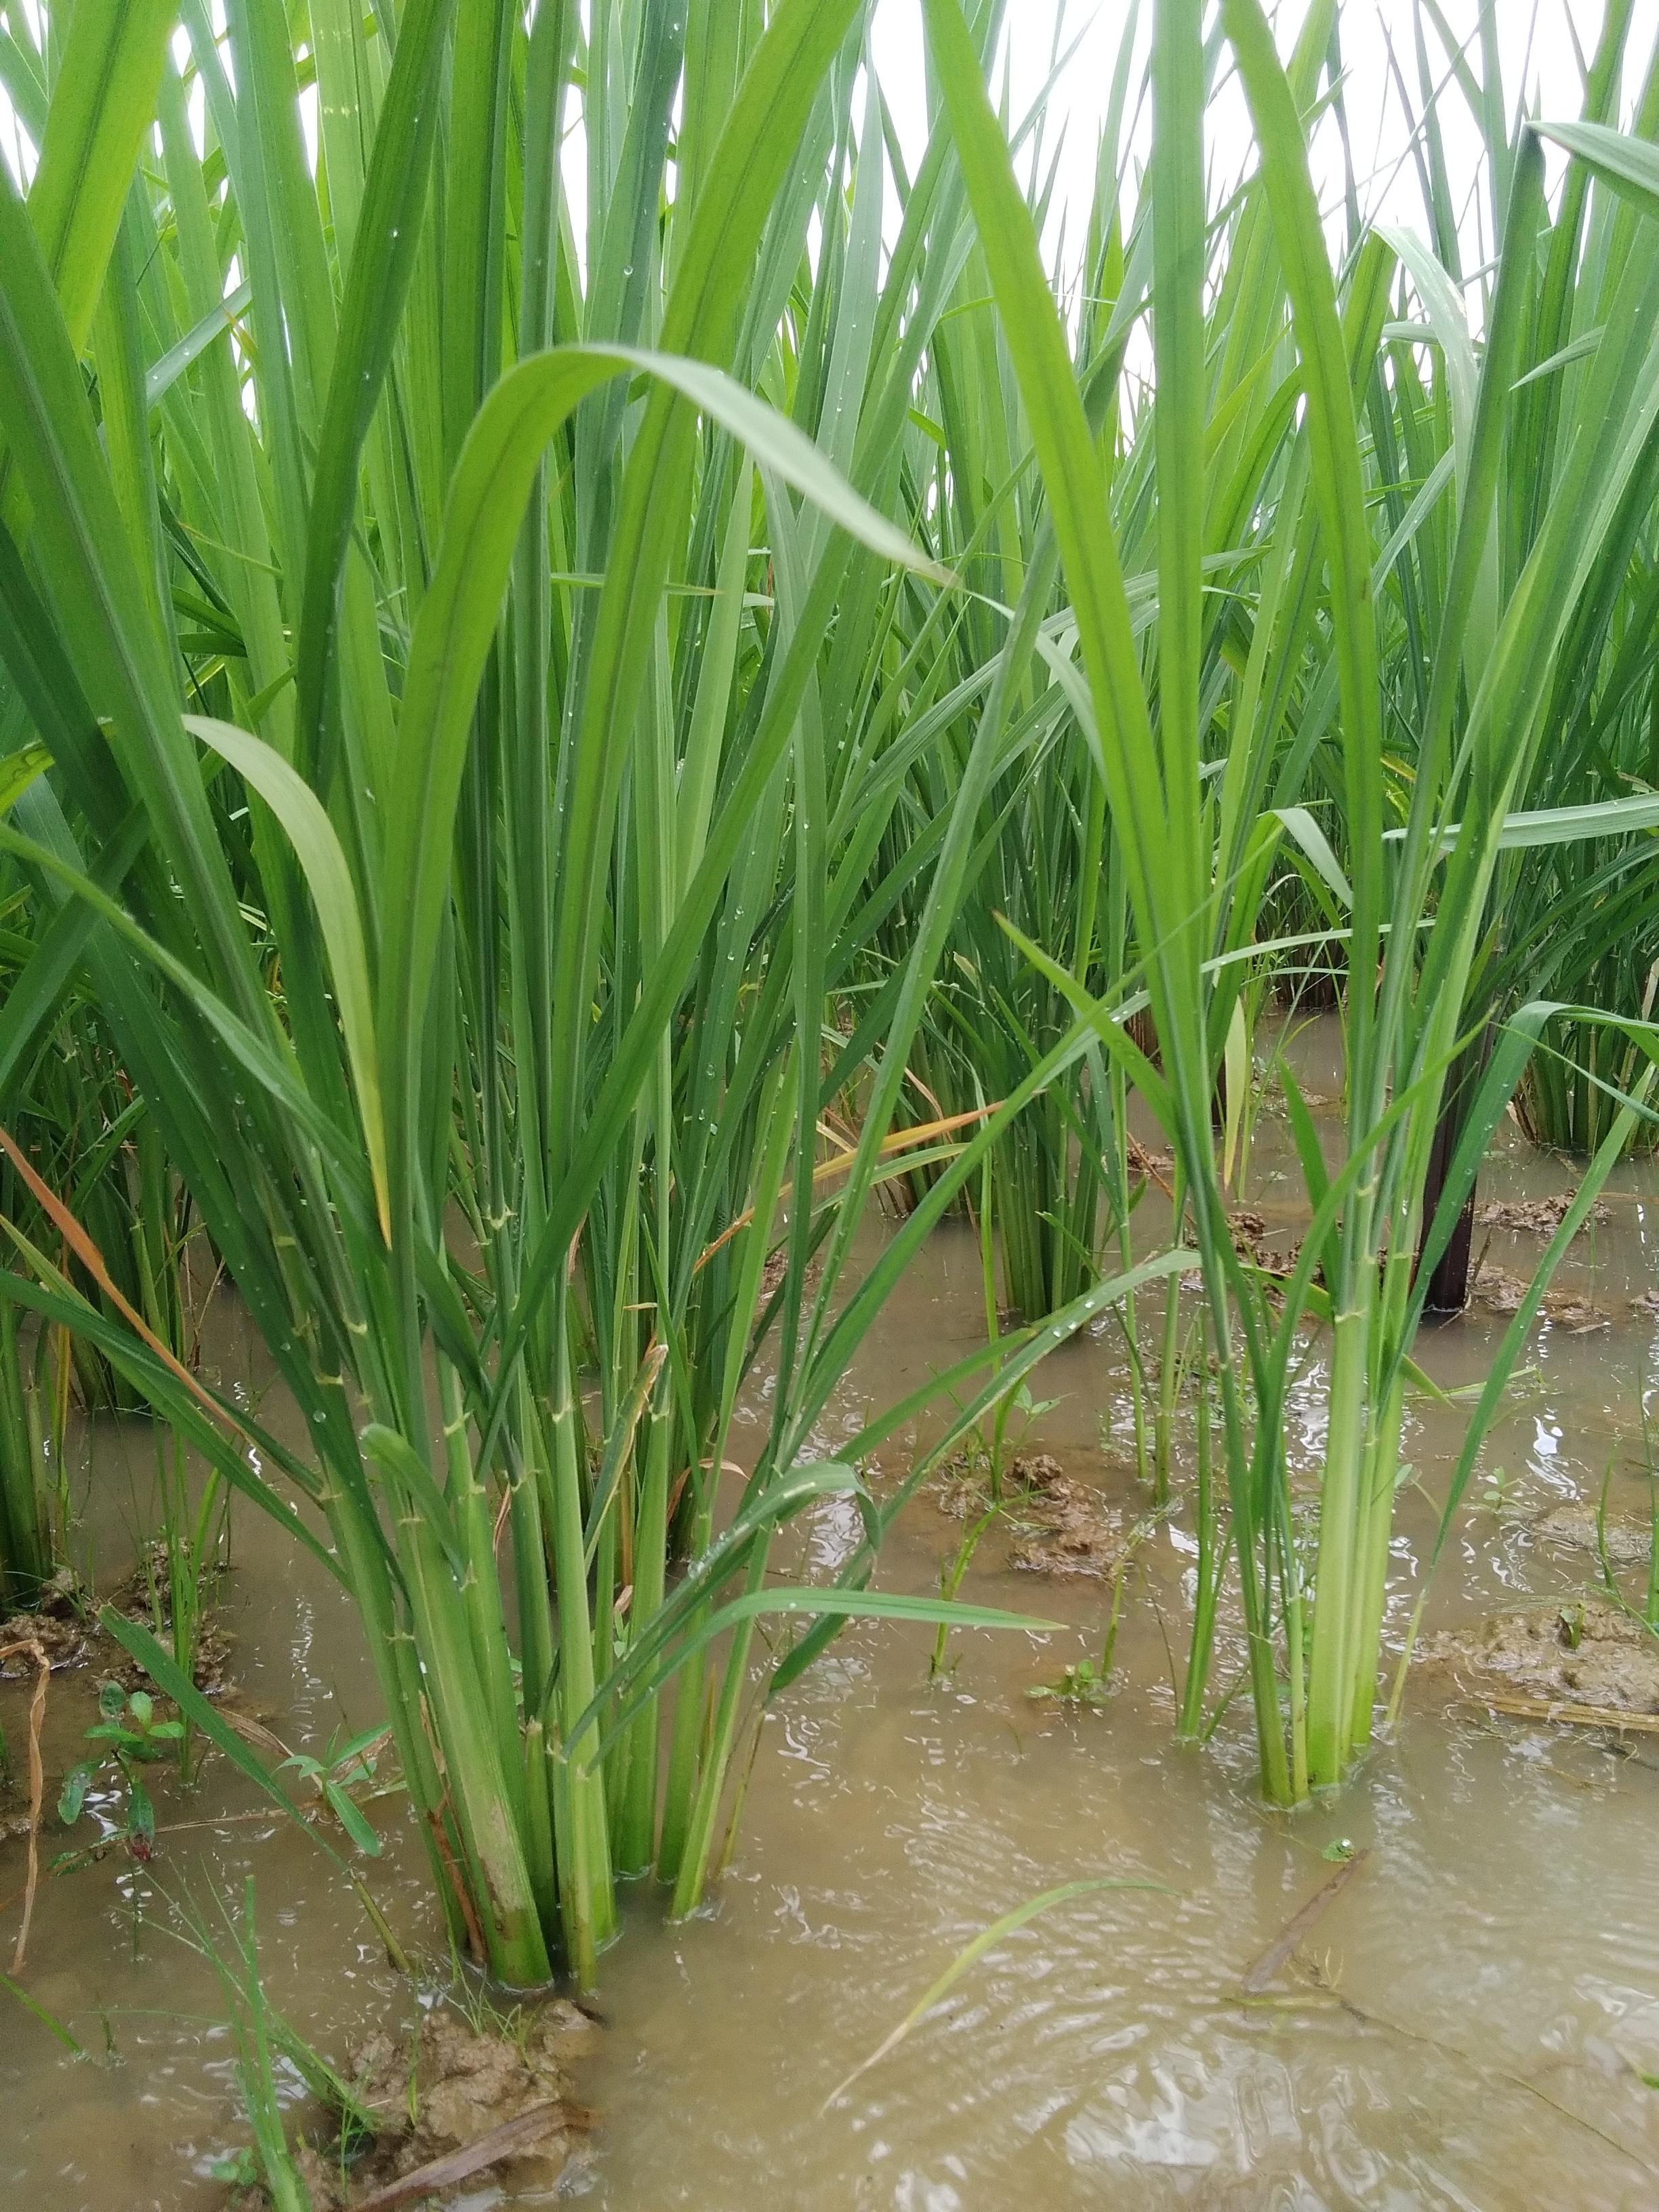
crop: rice
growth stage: vegetative
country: Nigeria
